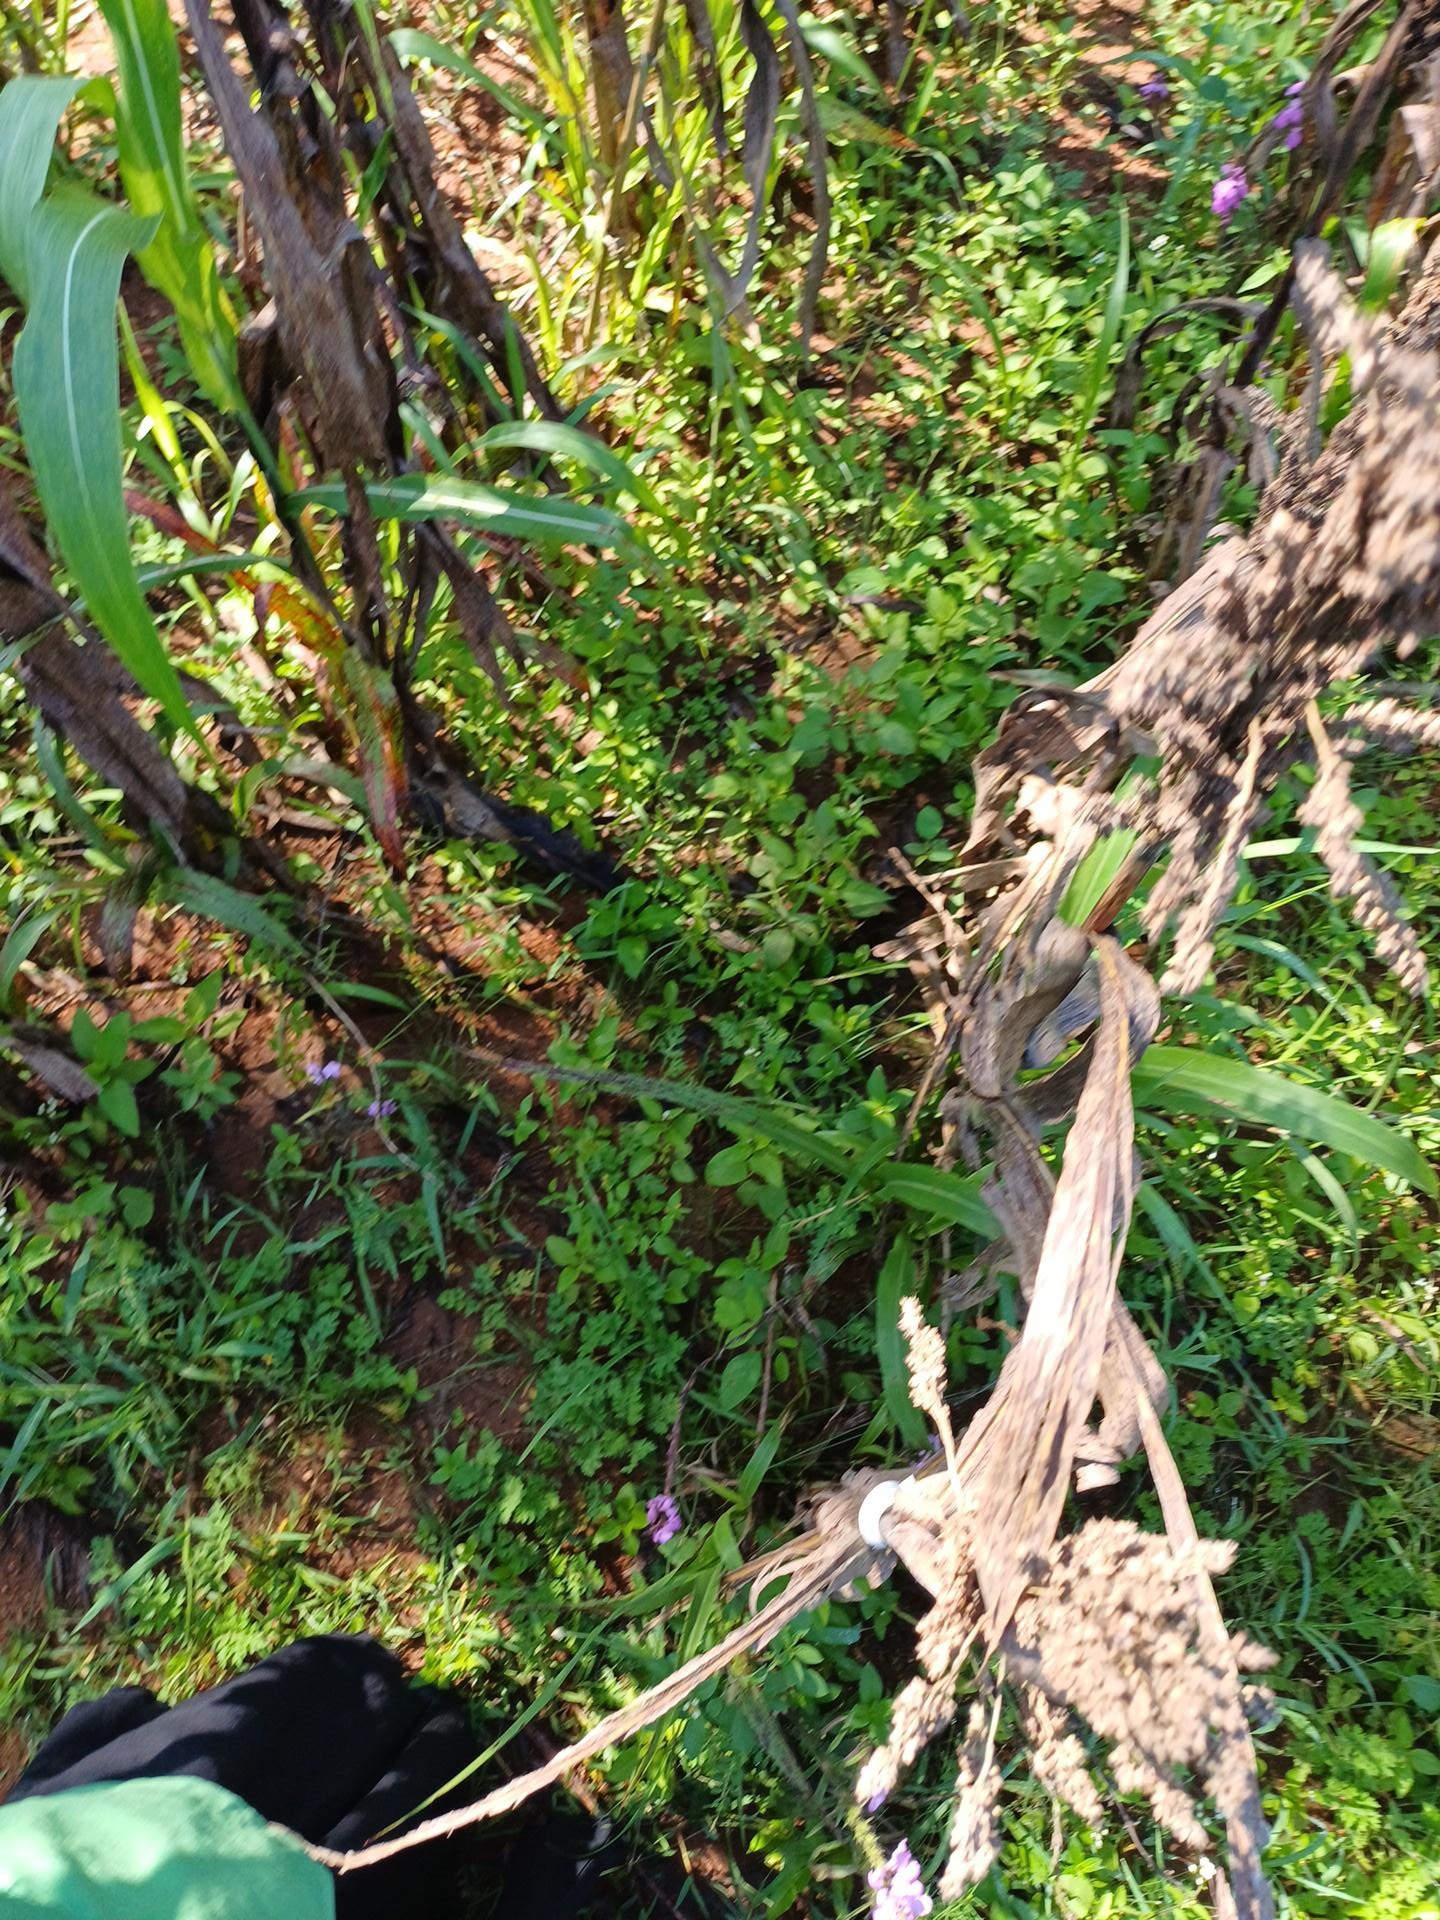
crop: sorghum
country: Kenya
